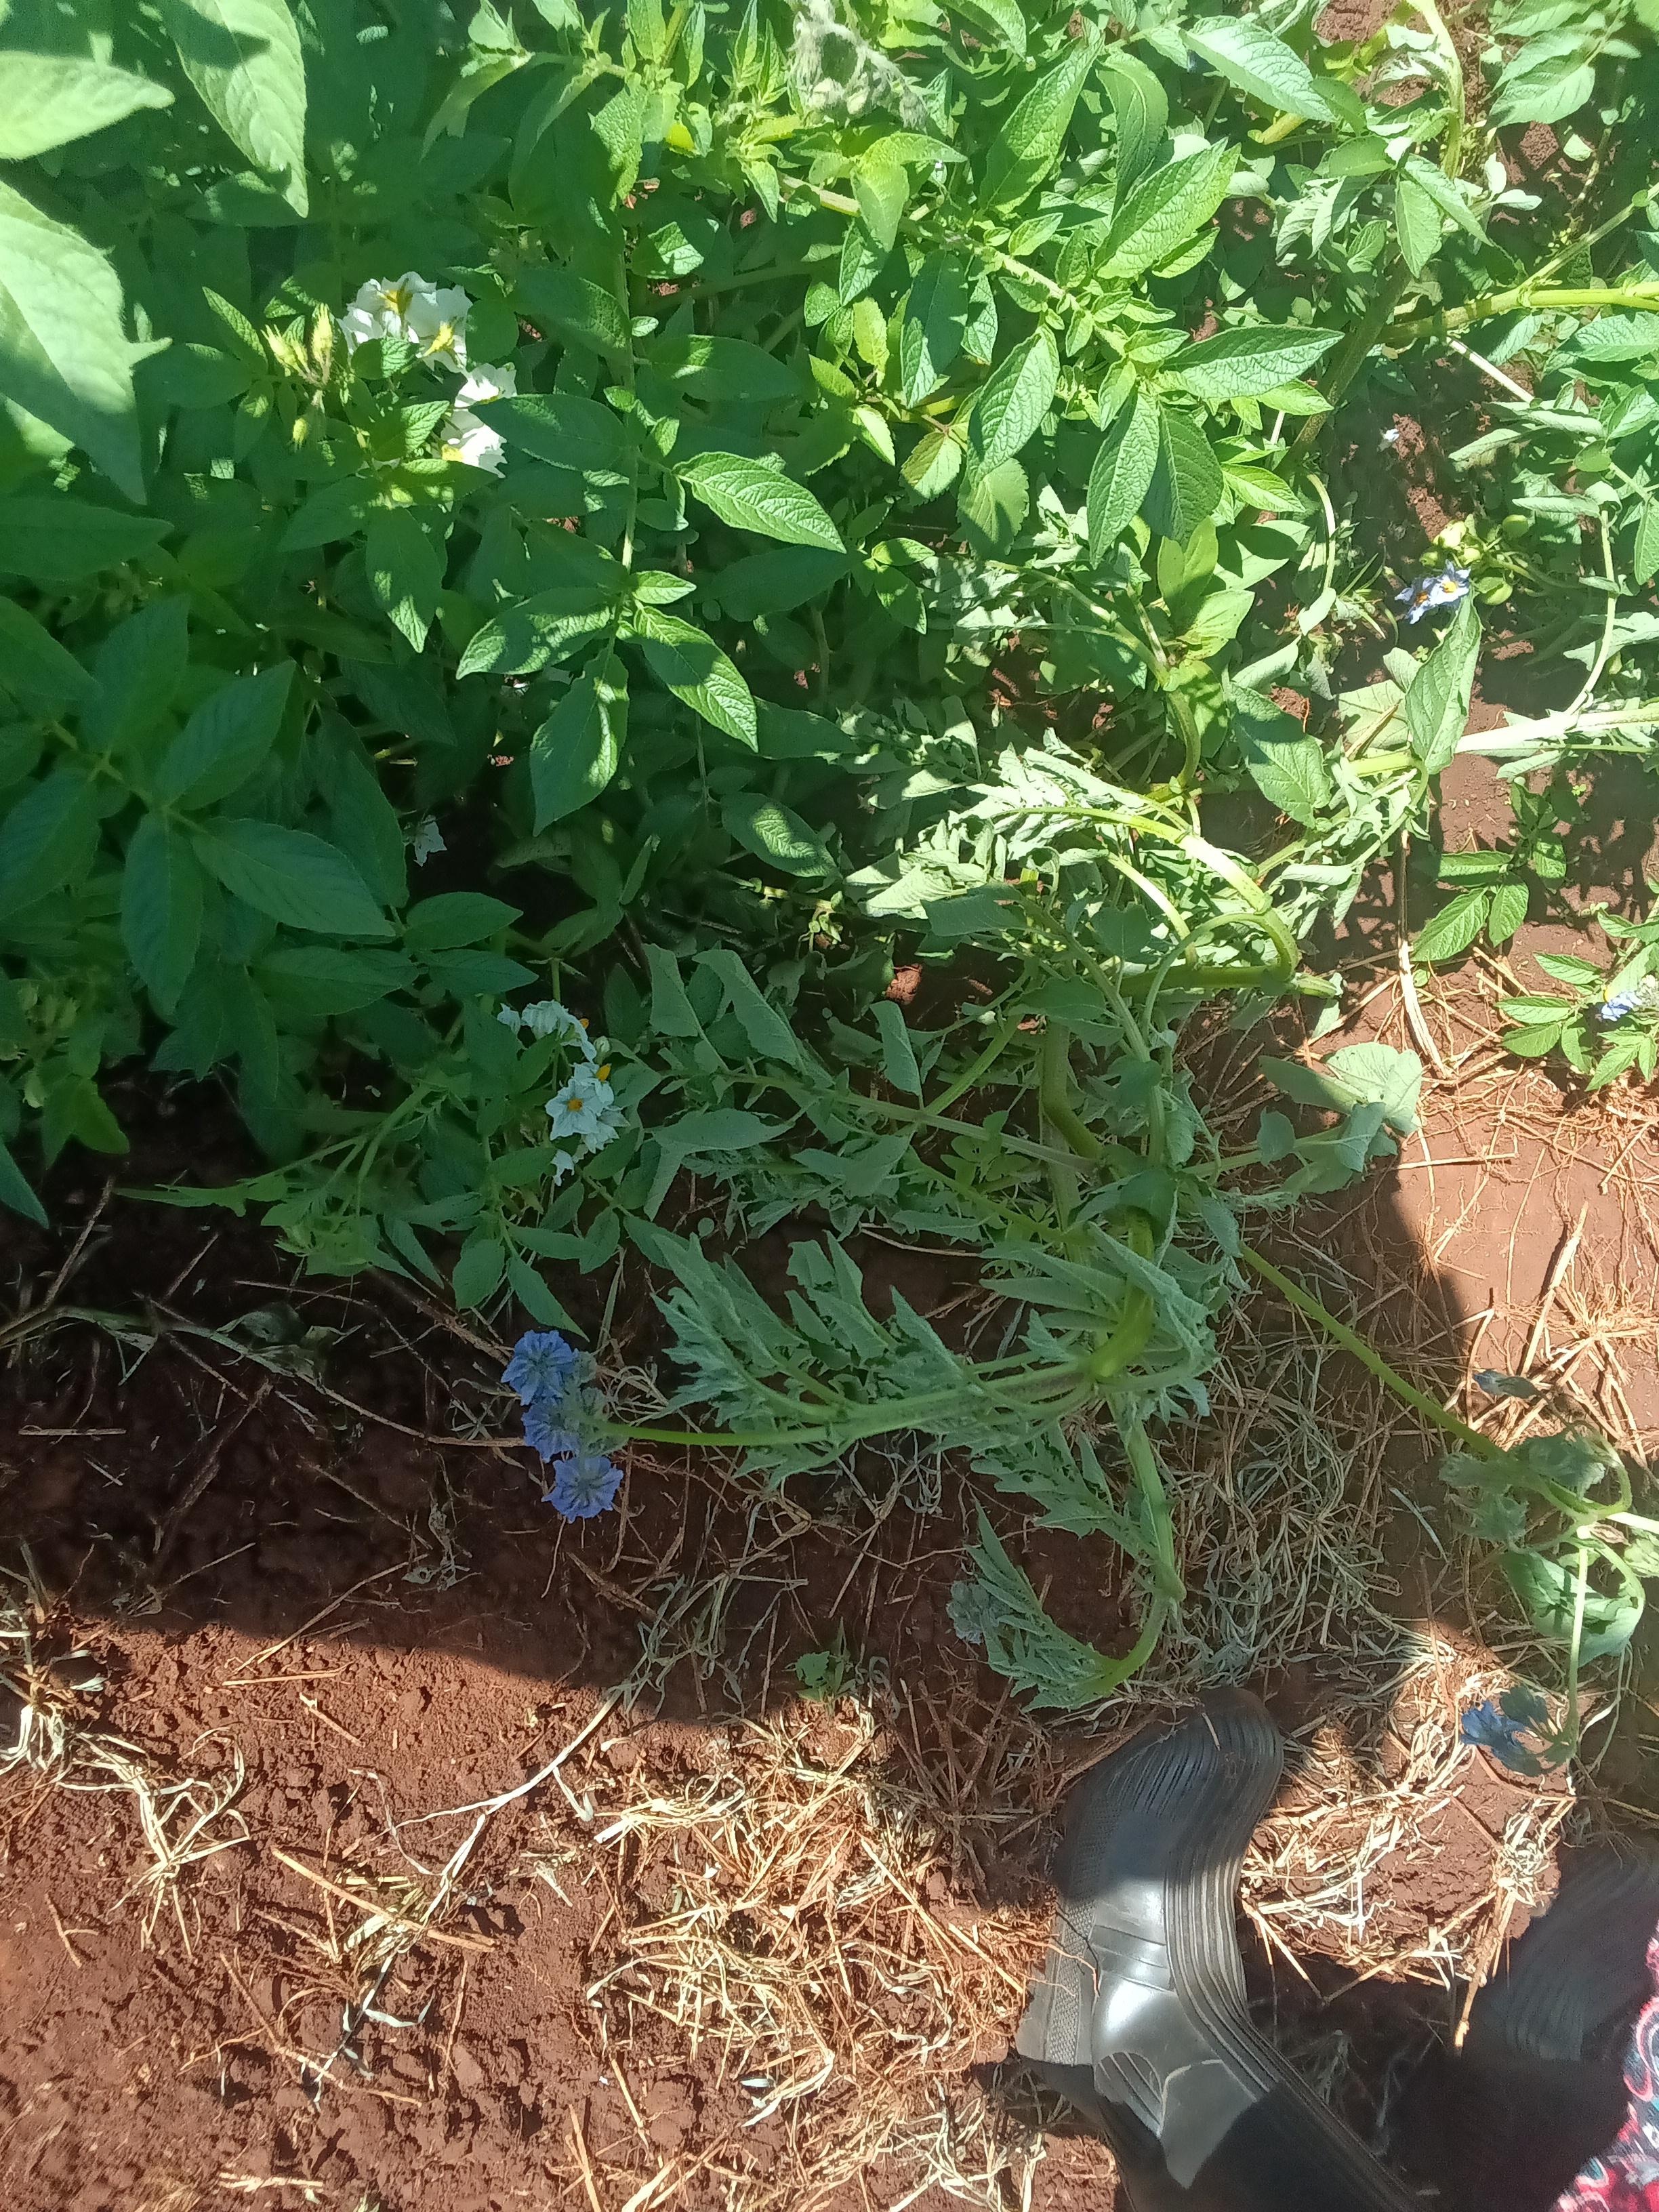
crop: potato
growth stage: flowering
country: Kenya
